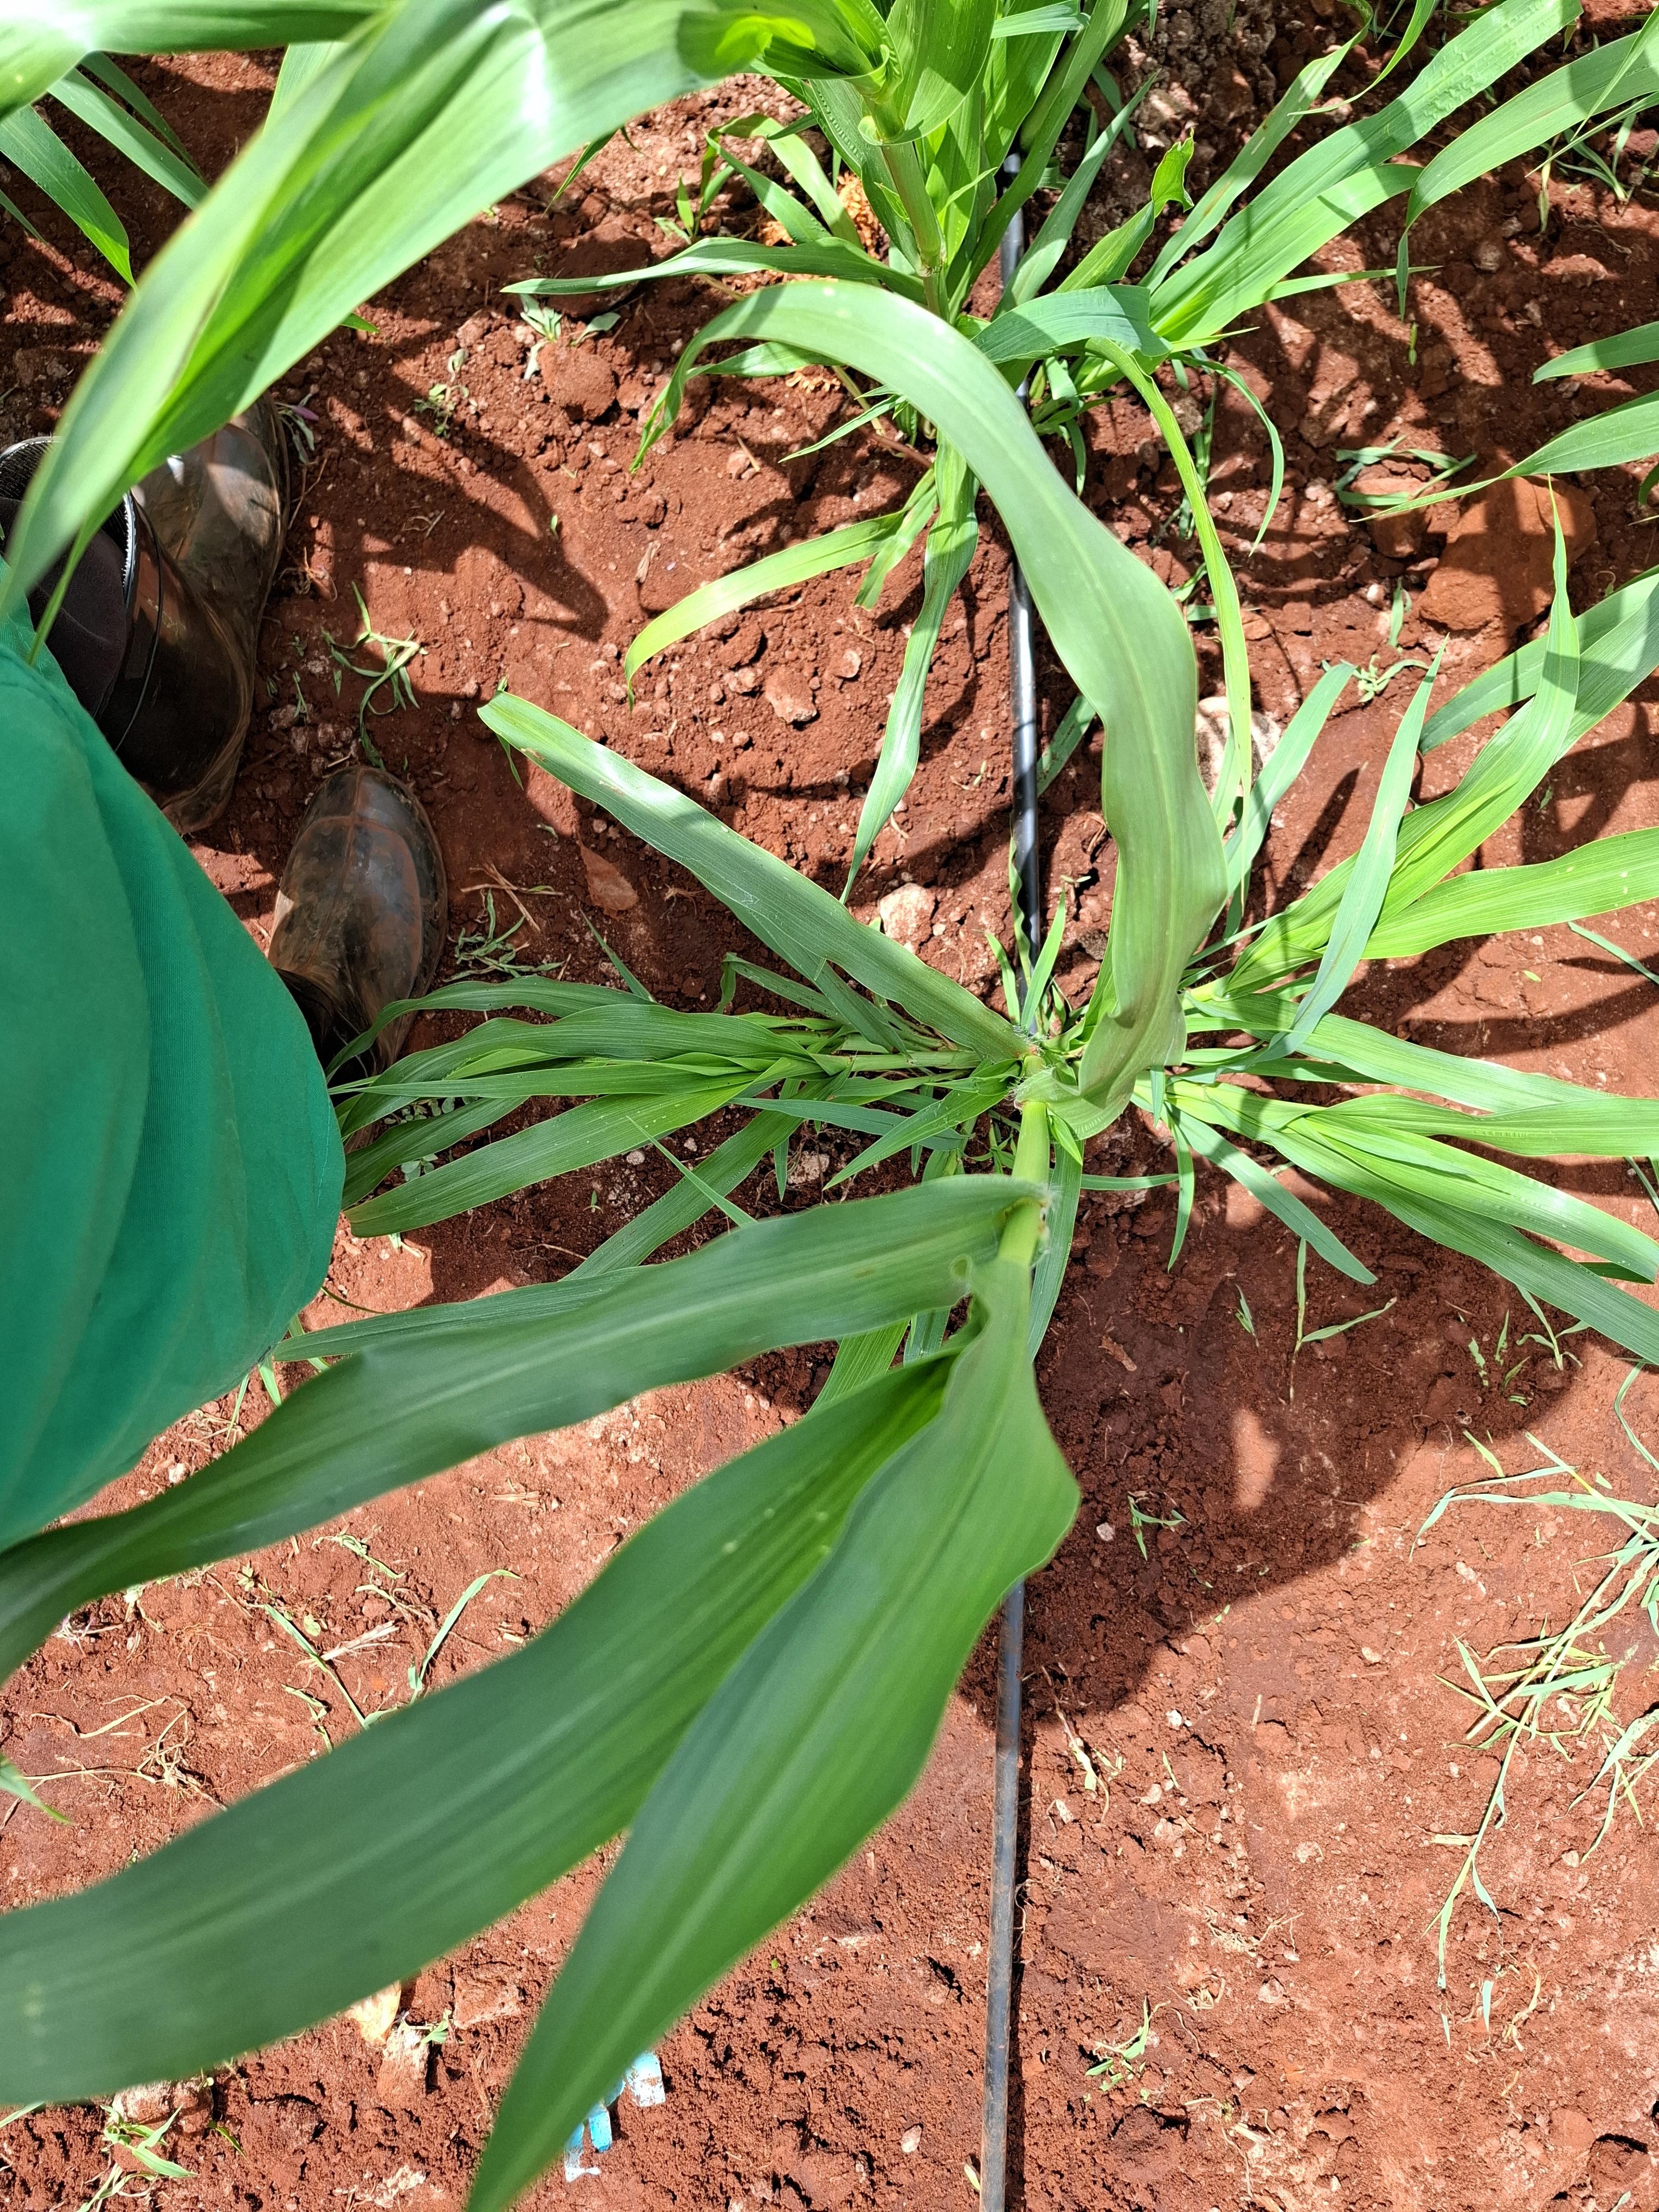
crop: pearl millet
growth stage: elongation stem
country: Kenya
